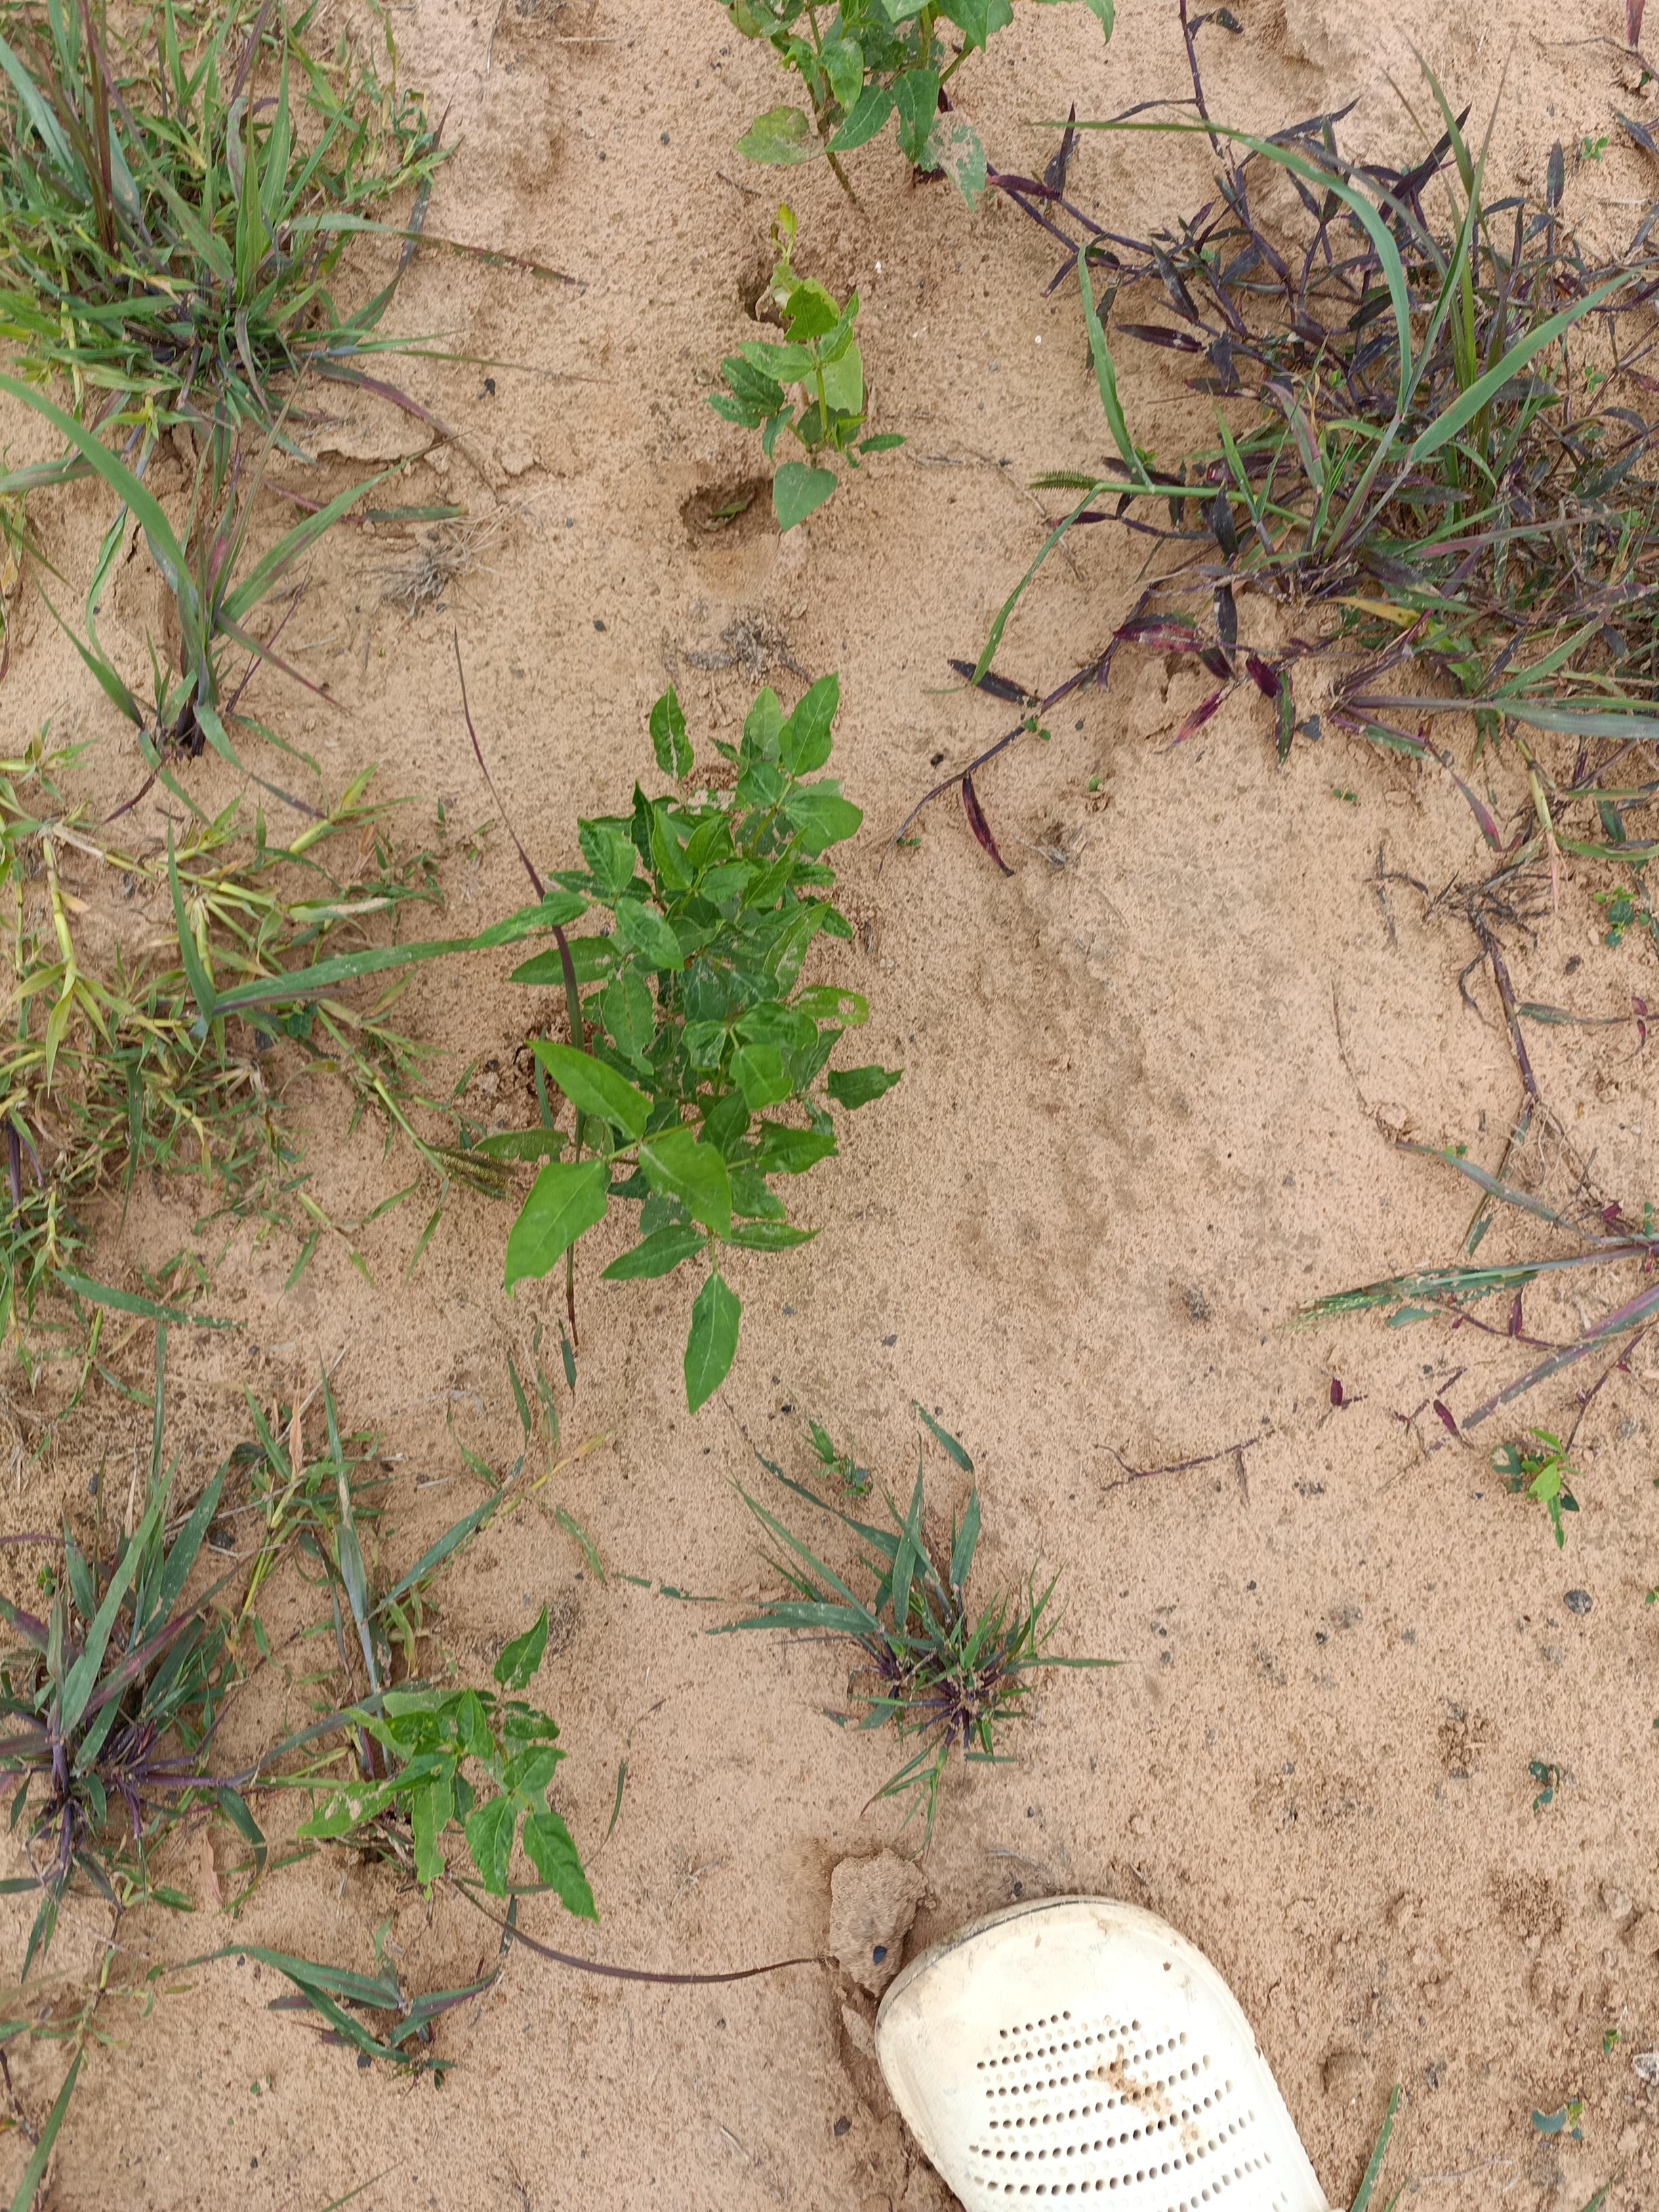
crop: cowpea
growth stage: emergence
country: Nigeria
